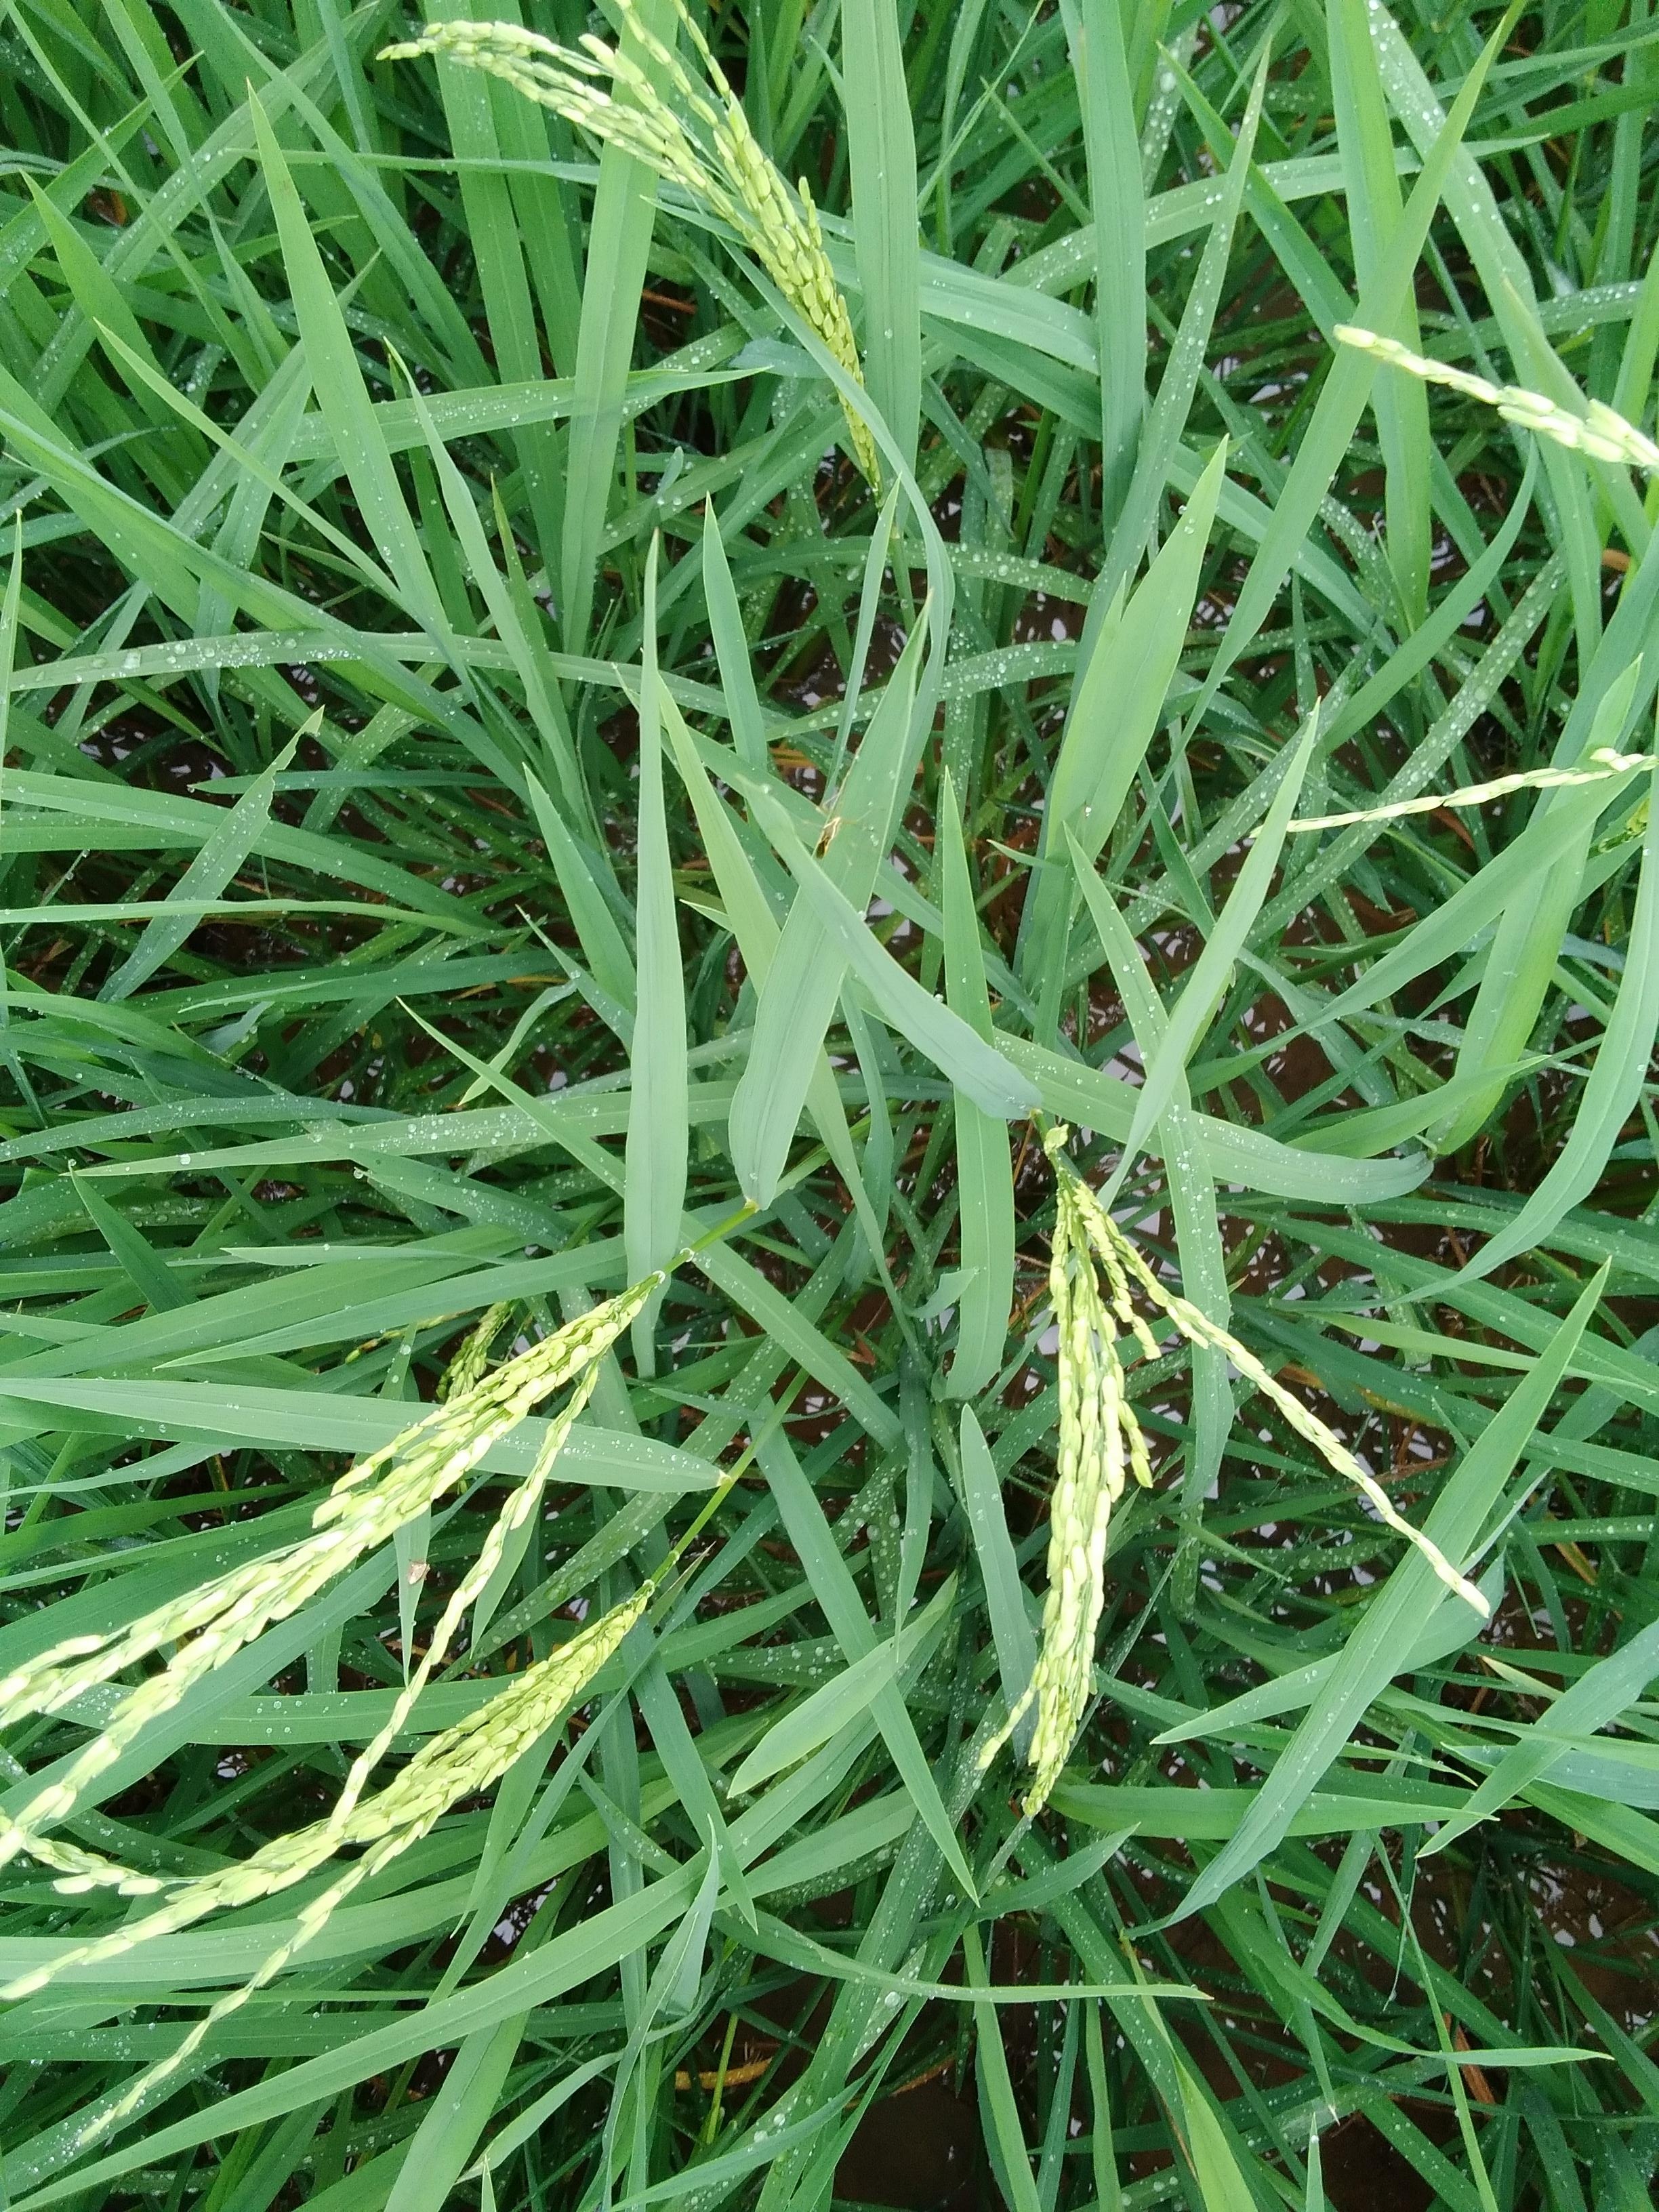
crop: rice
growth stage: flowering
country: Nigeria
